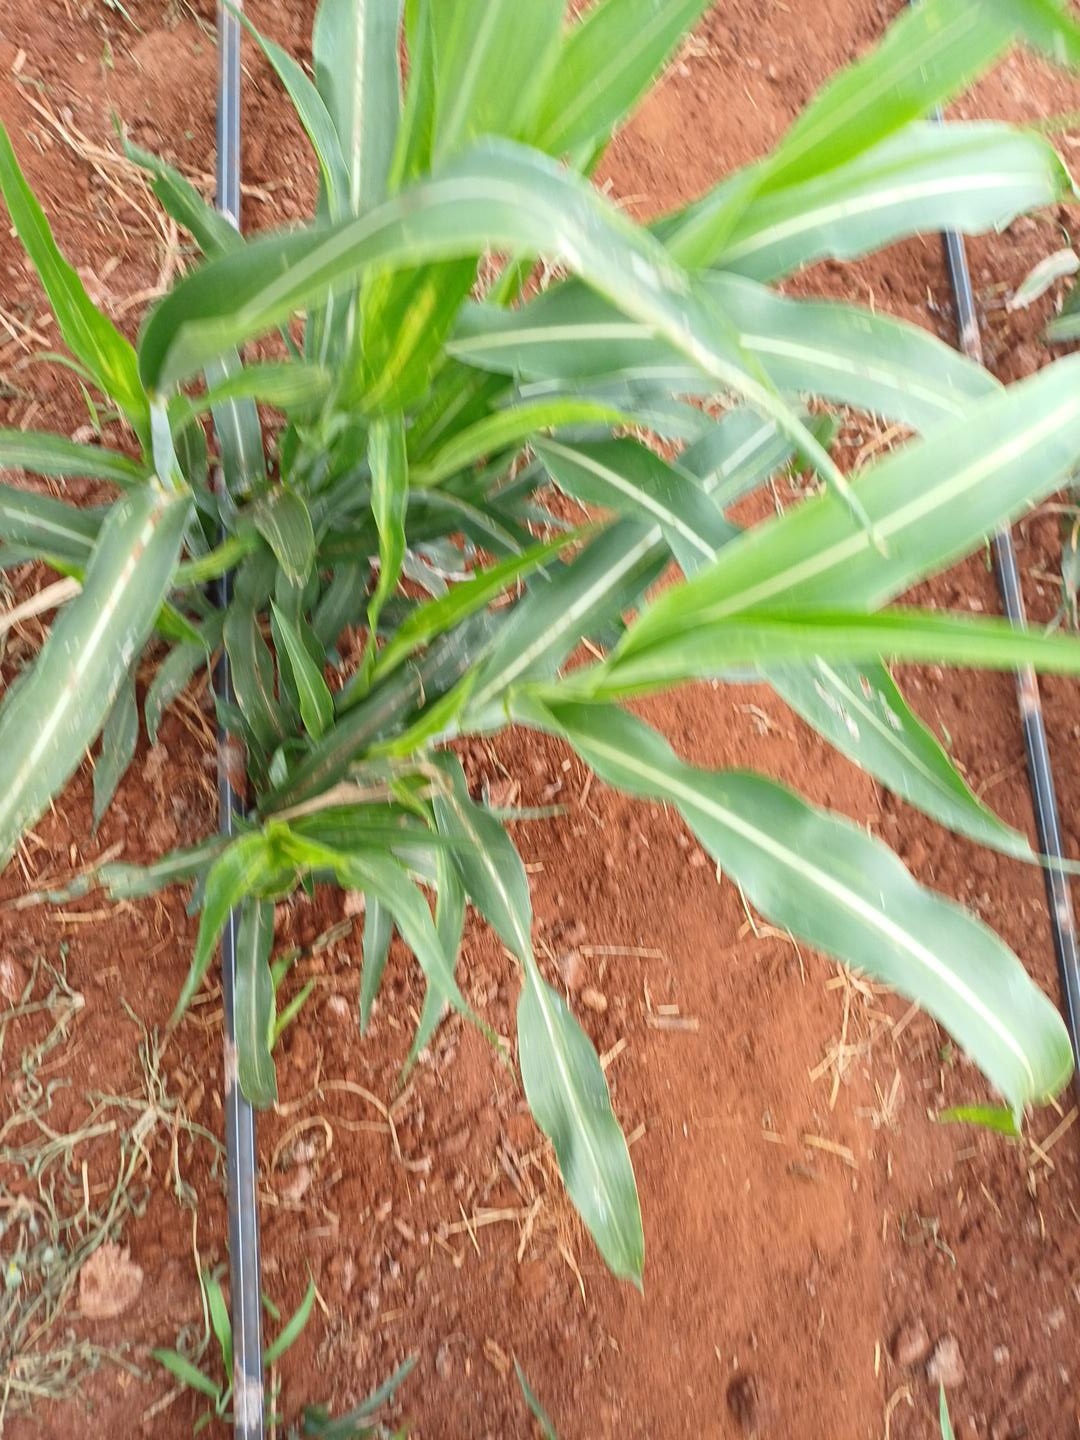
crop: sorghum
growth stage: vegetative
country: Kenya
